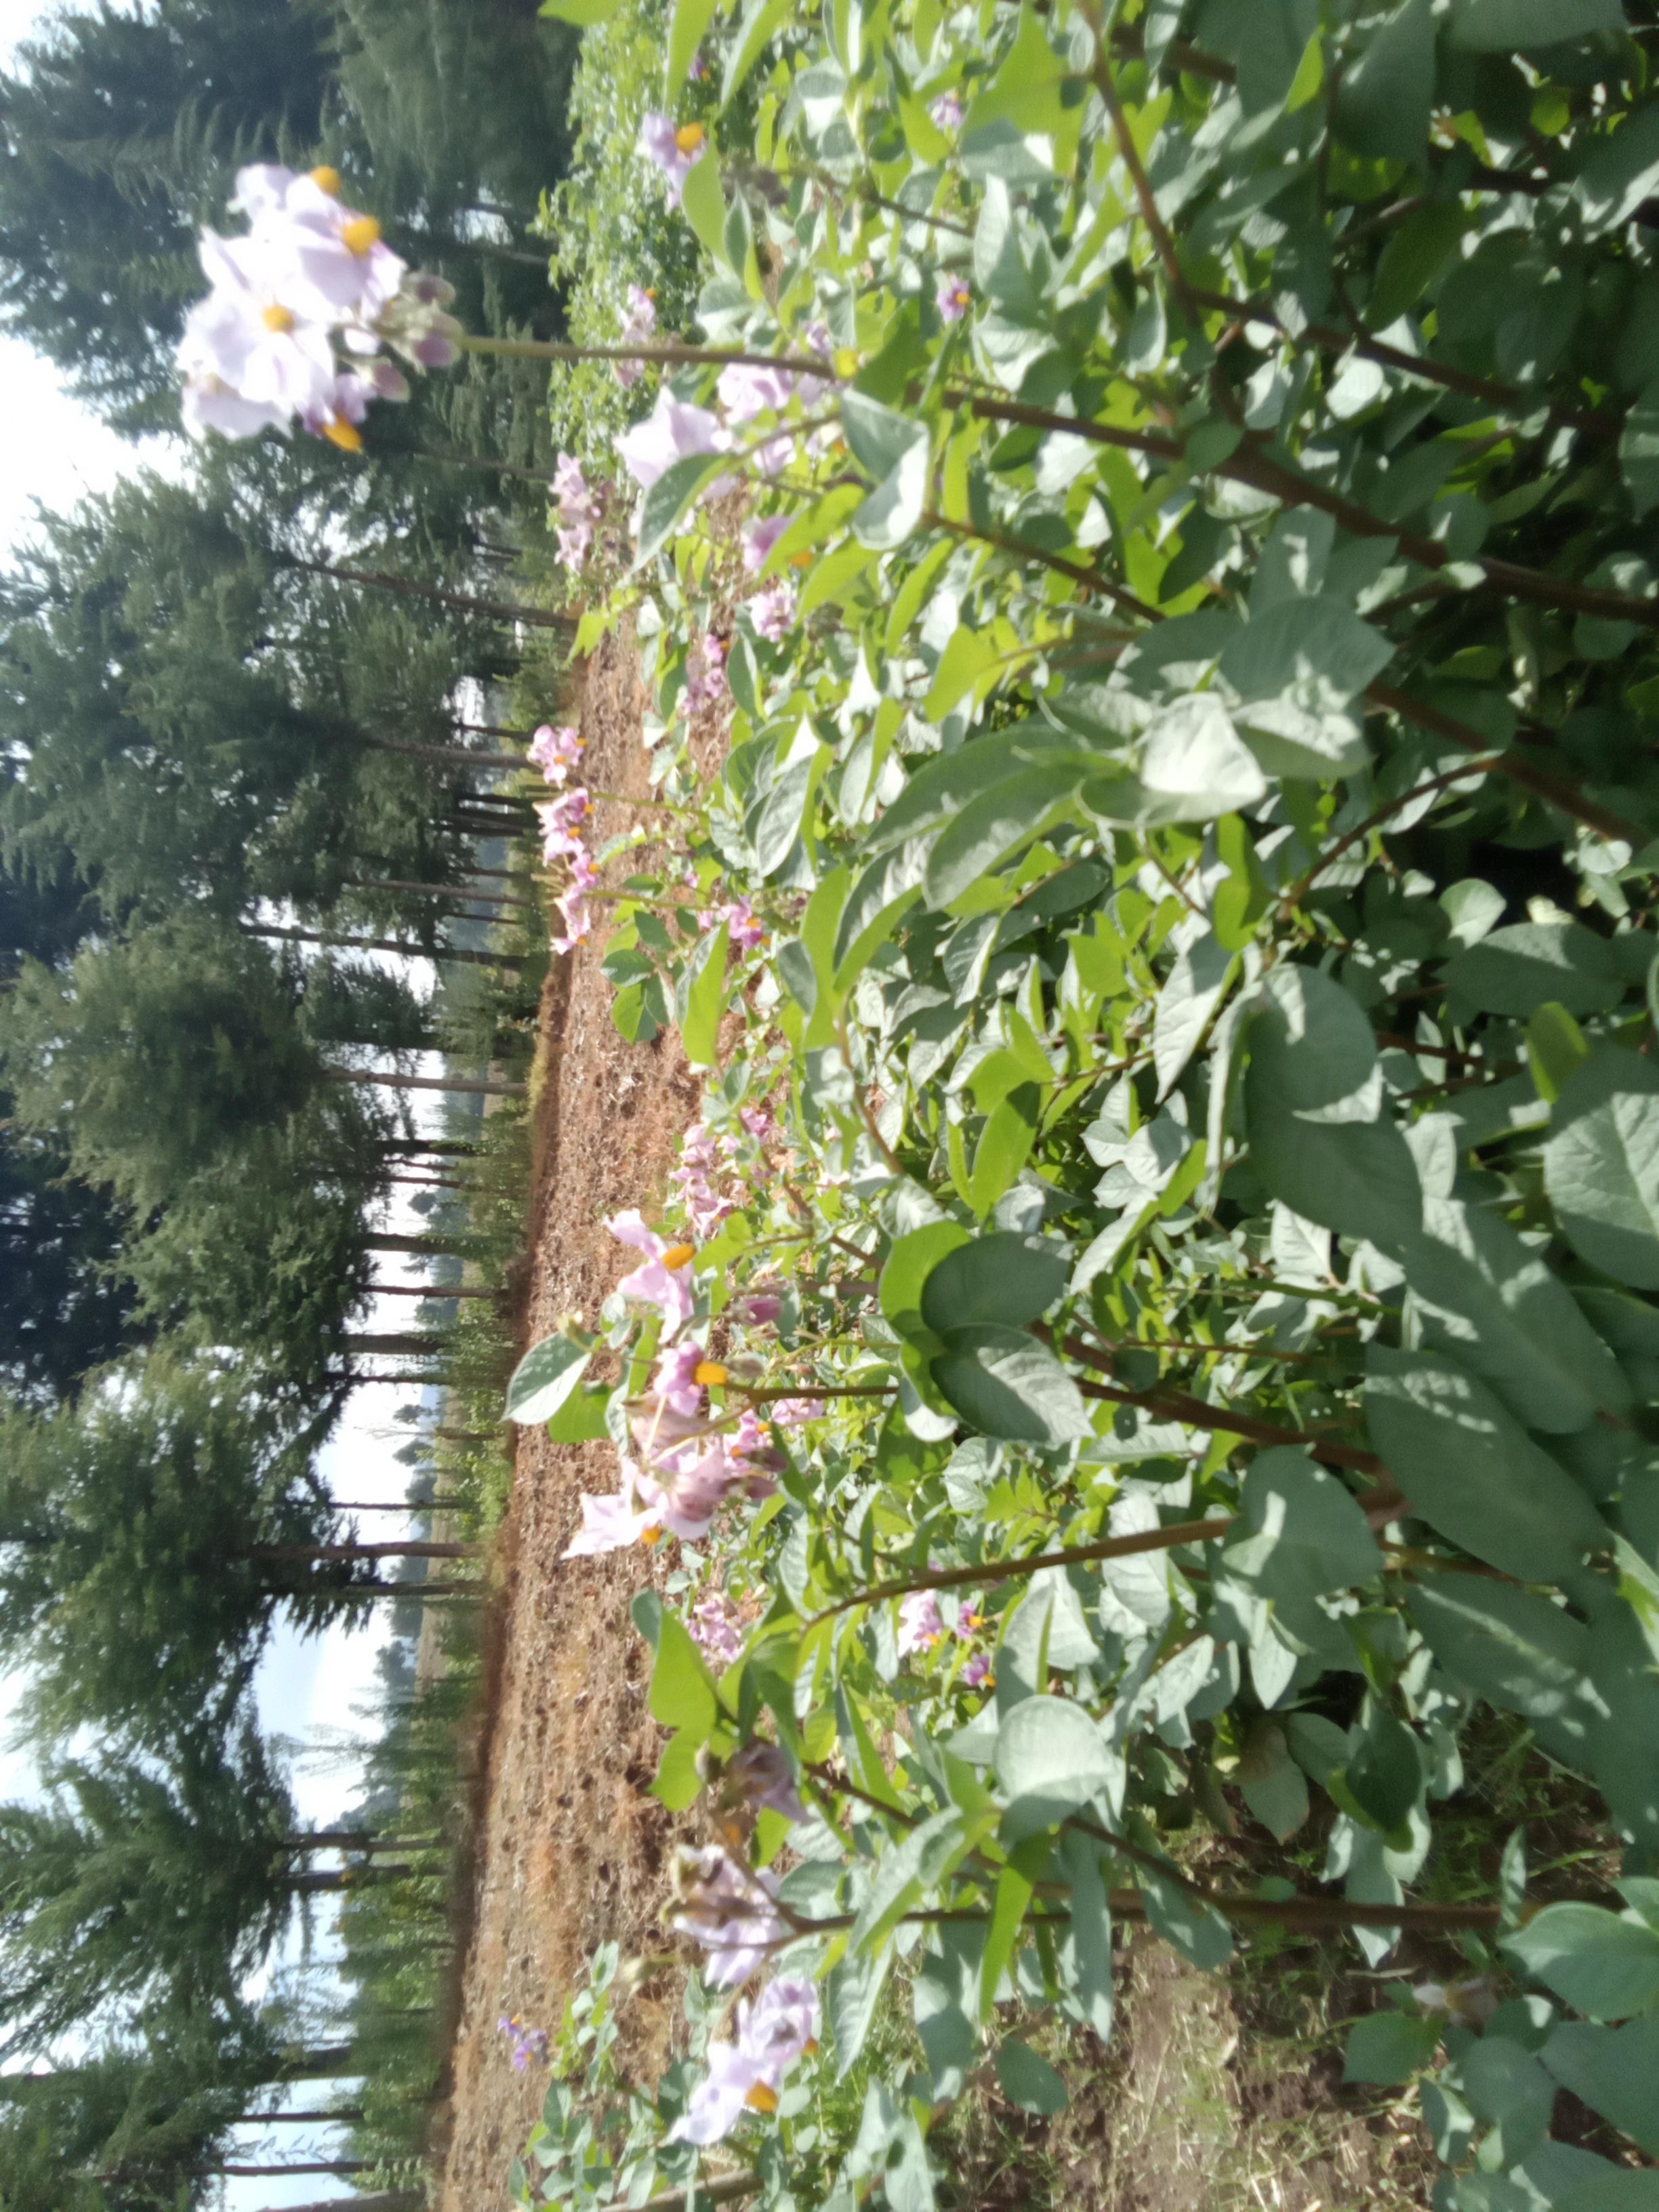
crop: potato
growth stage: flowering
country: Kenya
